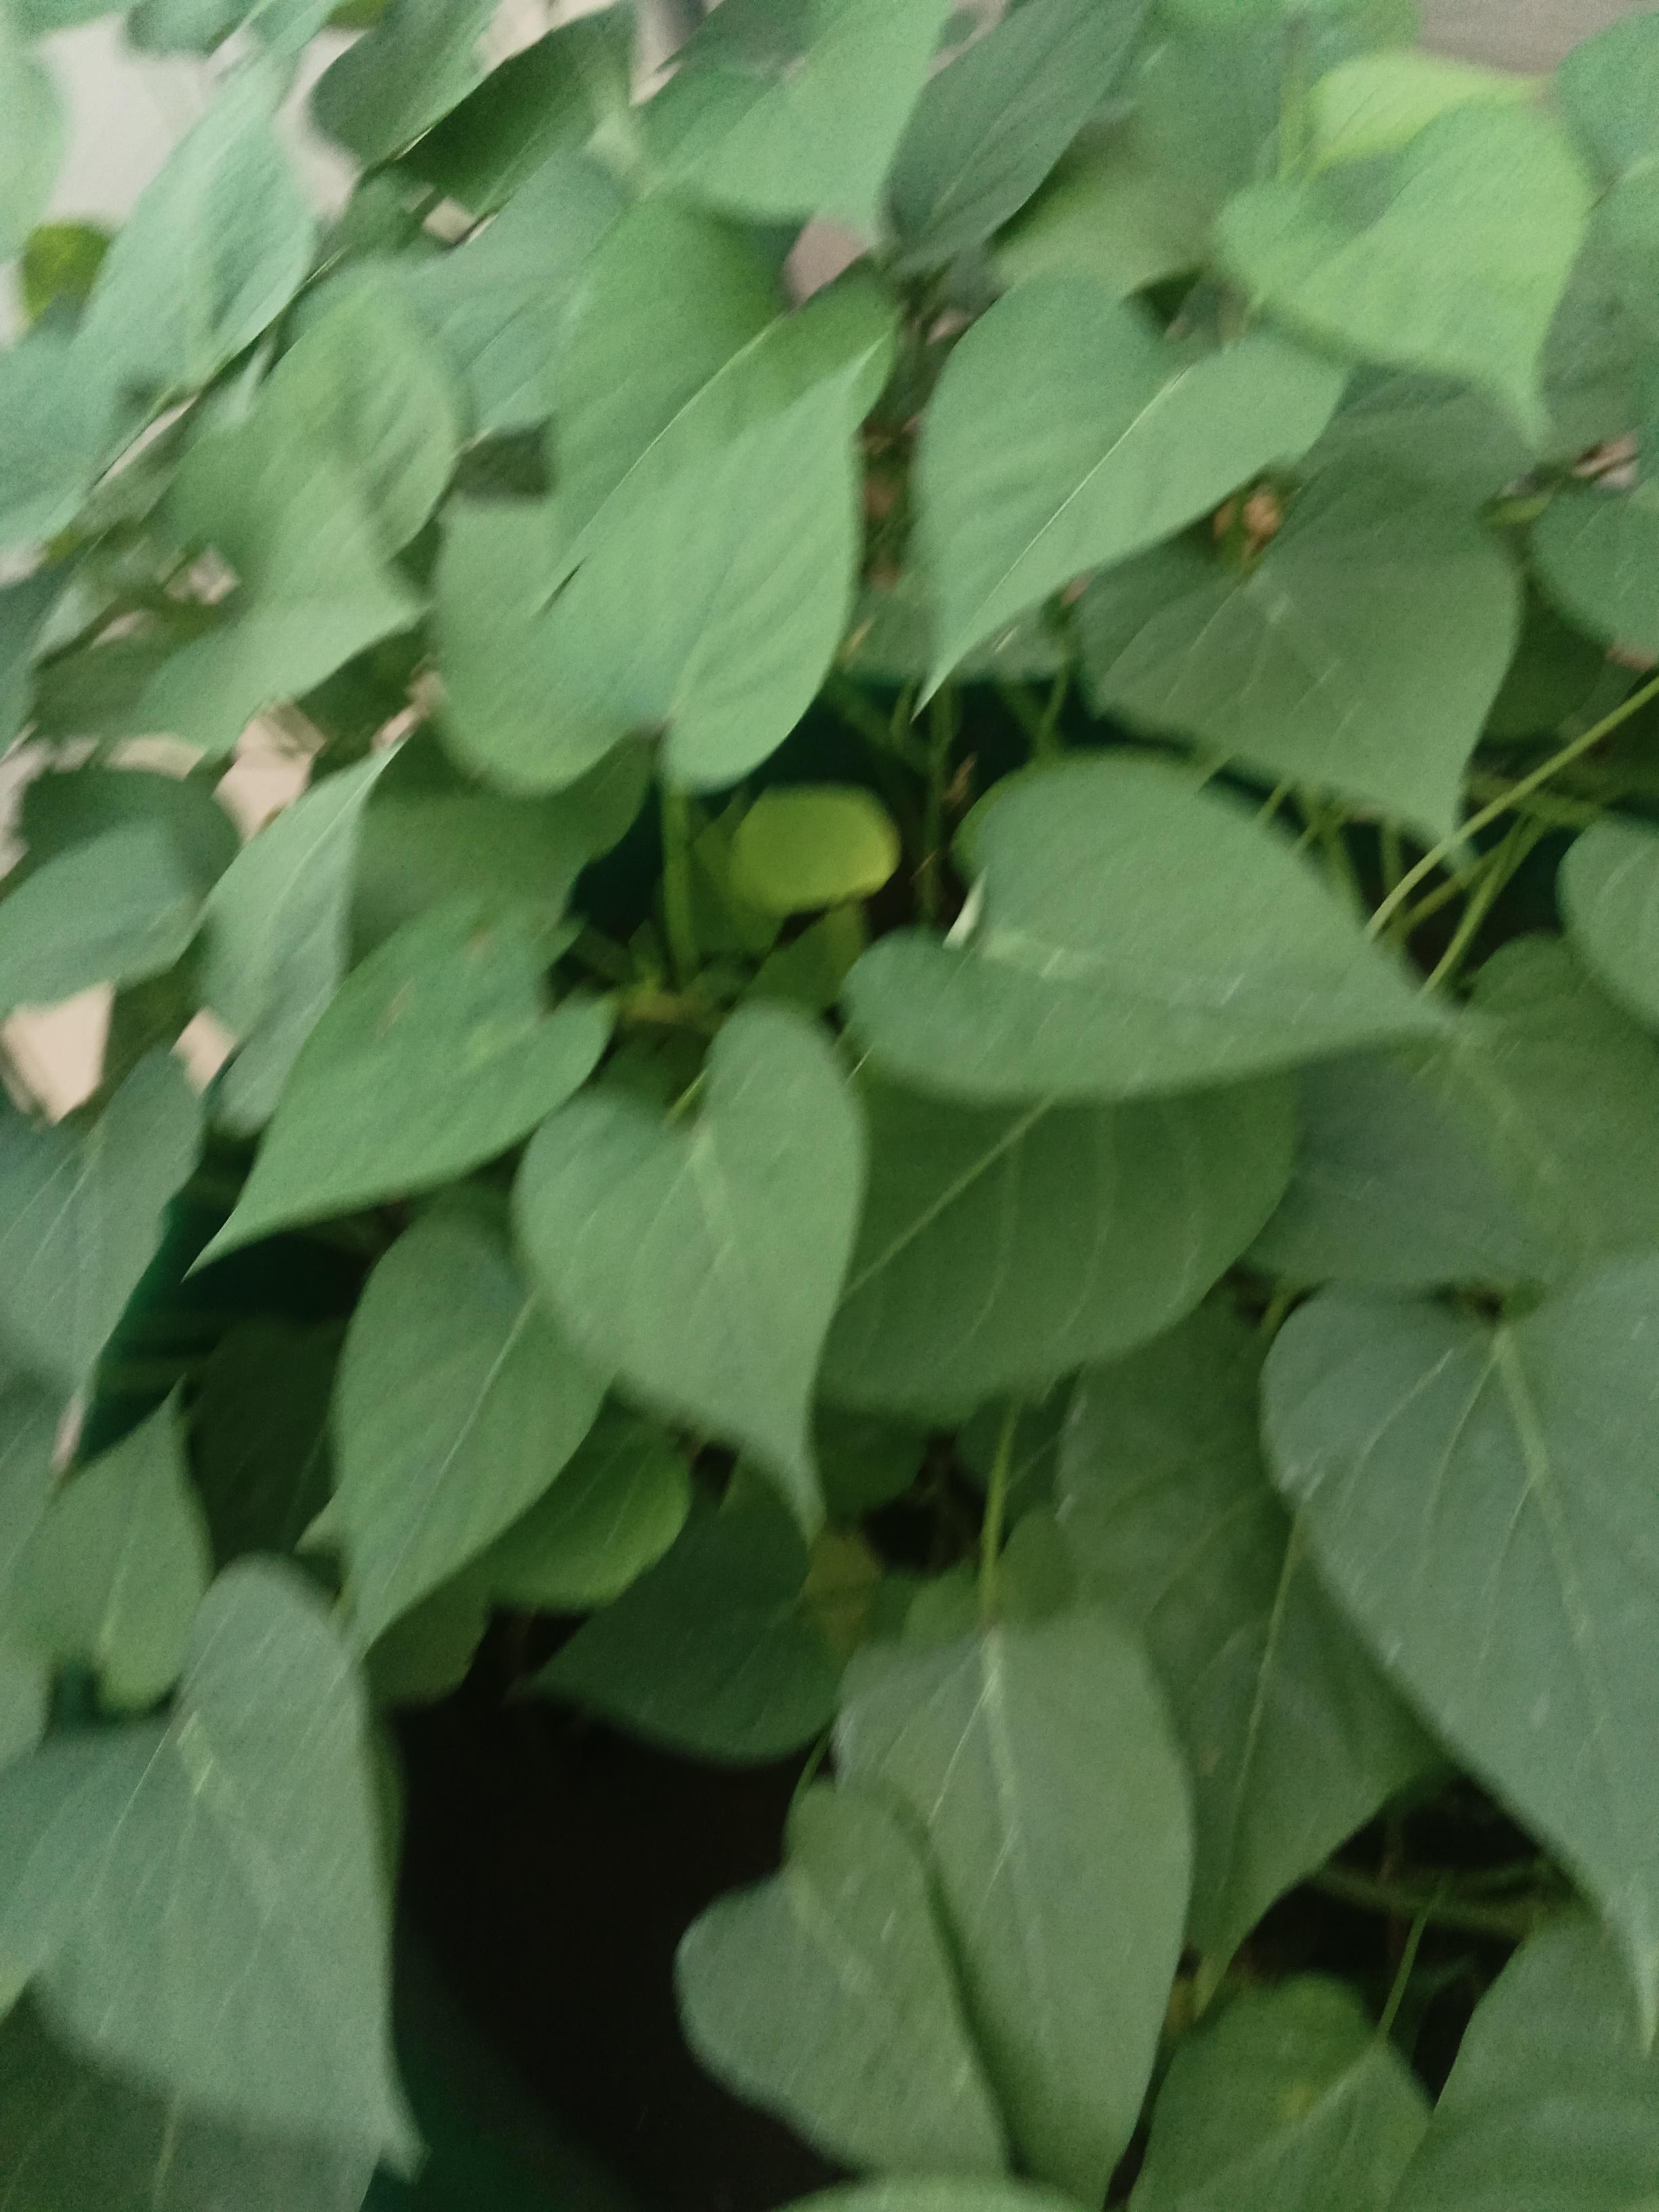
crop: sweet potato
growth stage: vegetative
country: Kenya
